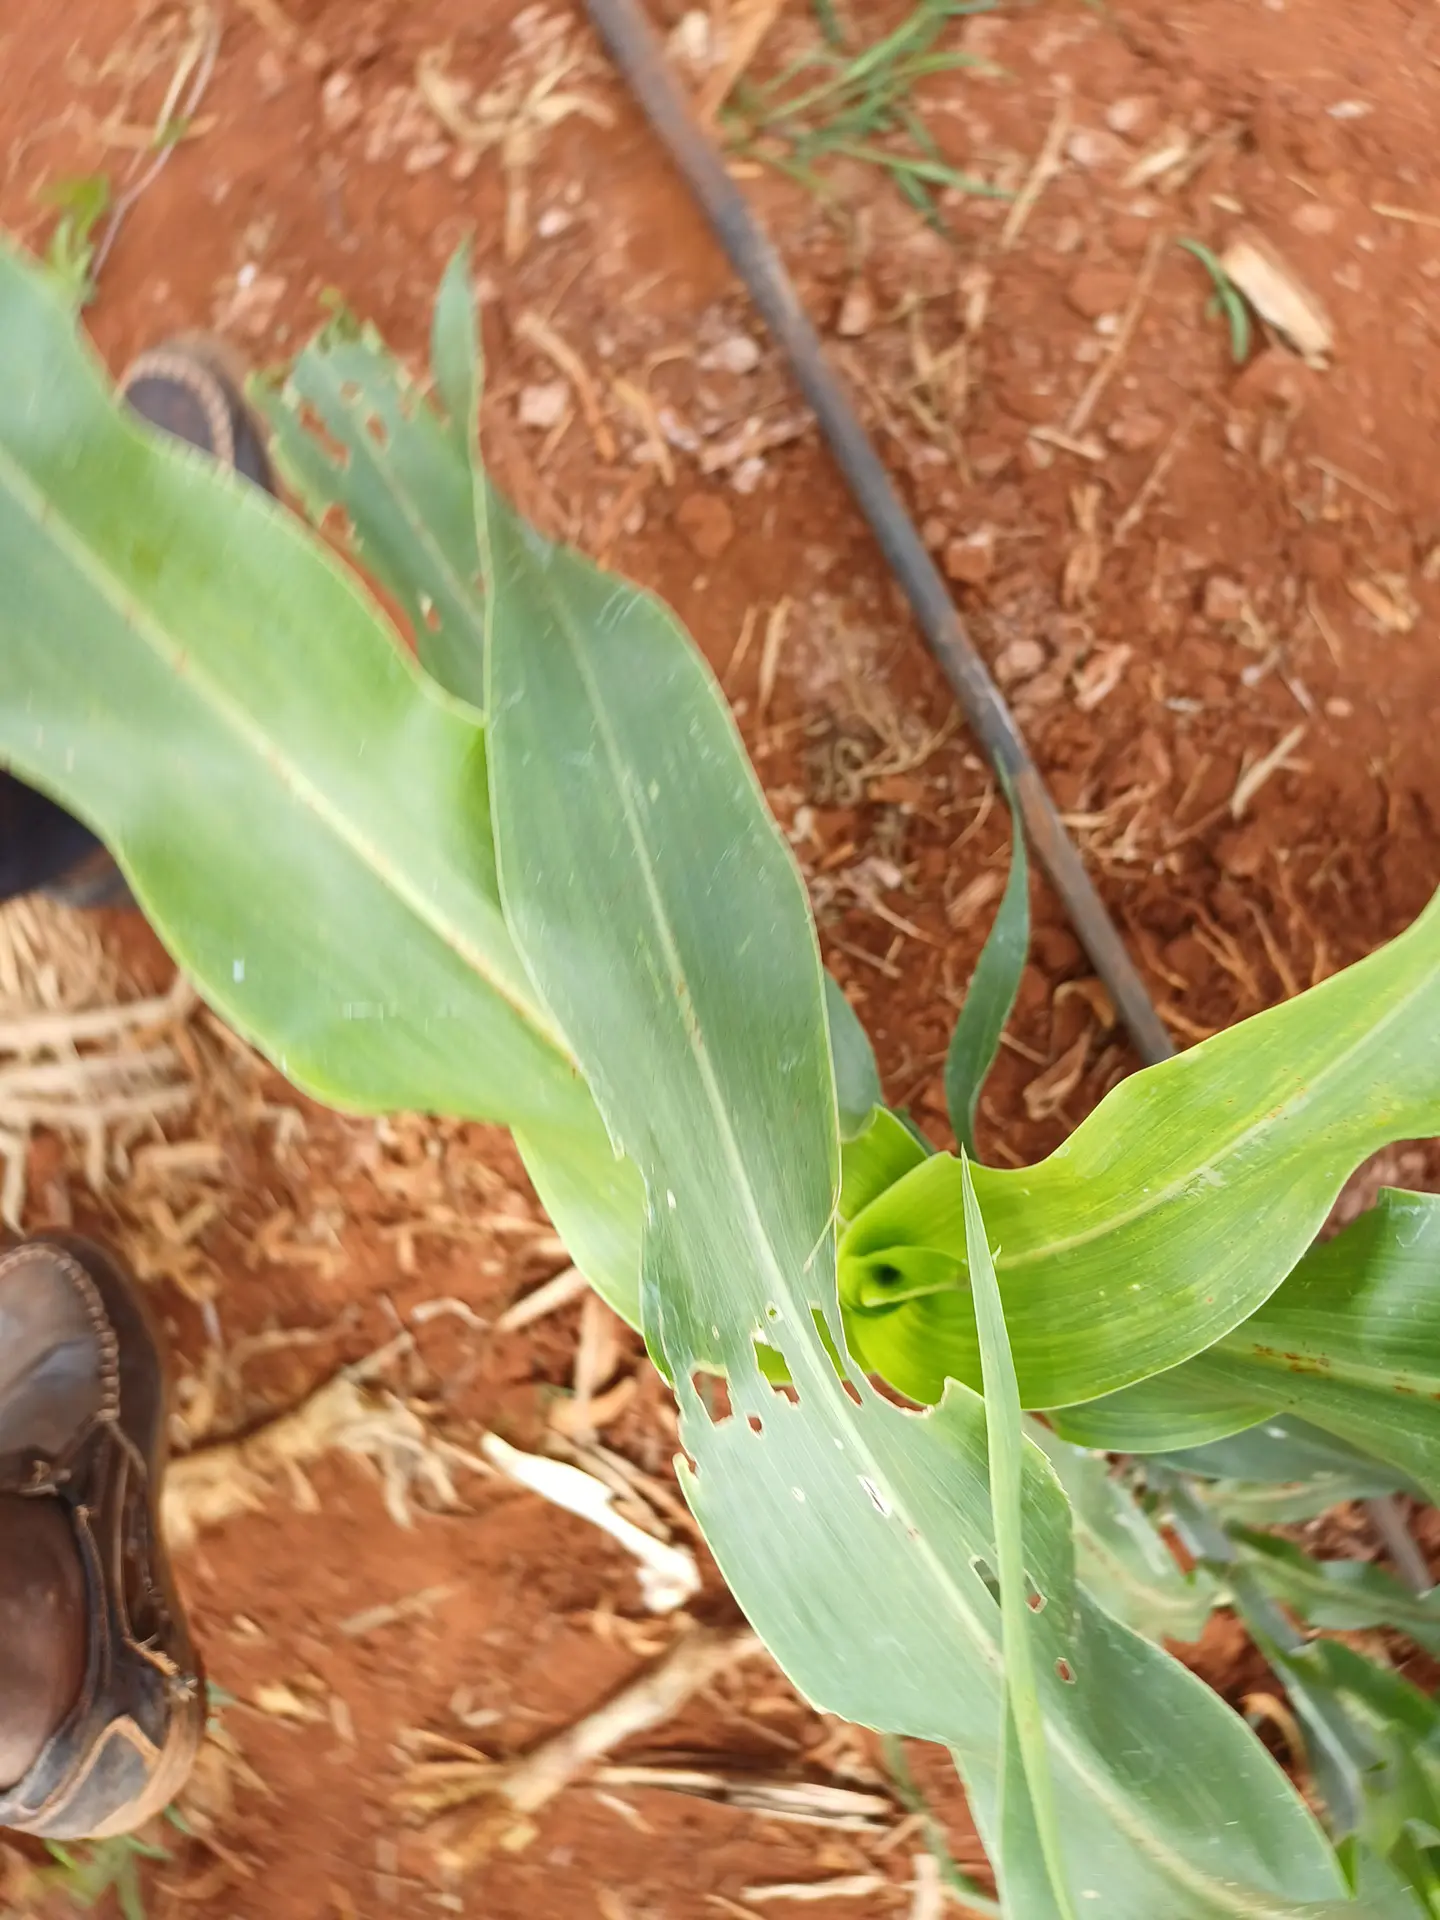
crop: sorghum
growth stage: vegetative
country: Kenya
